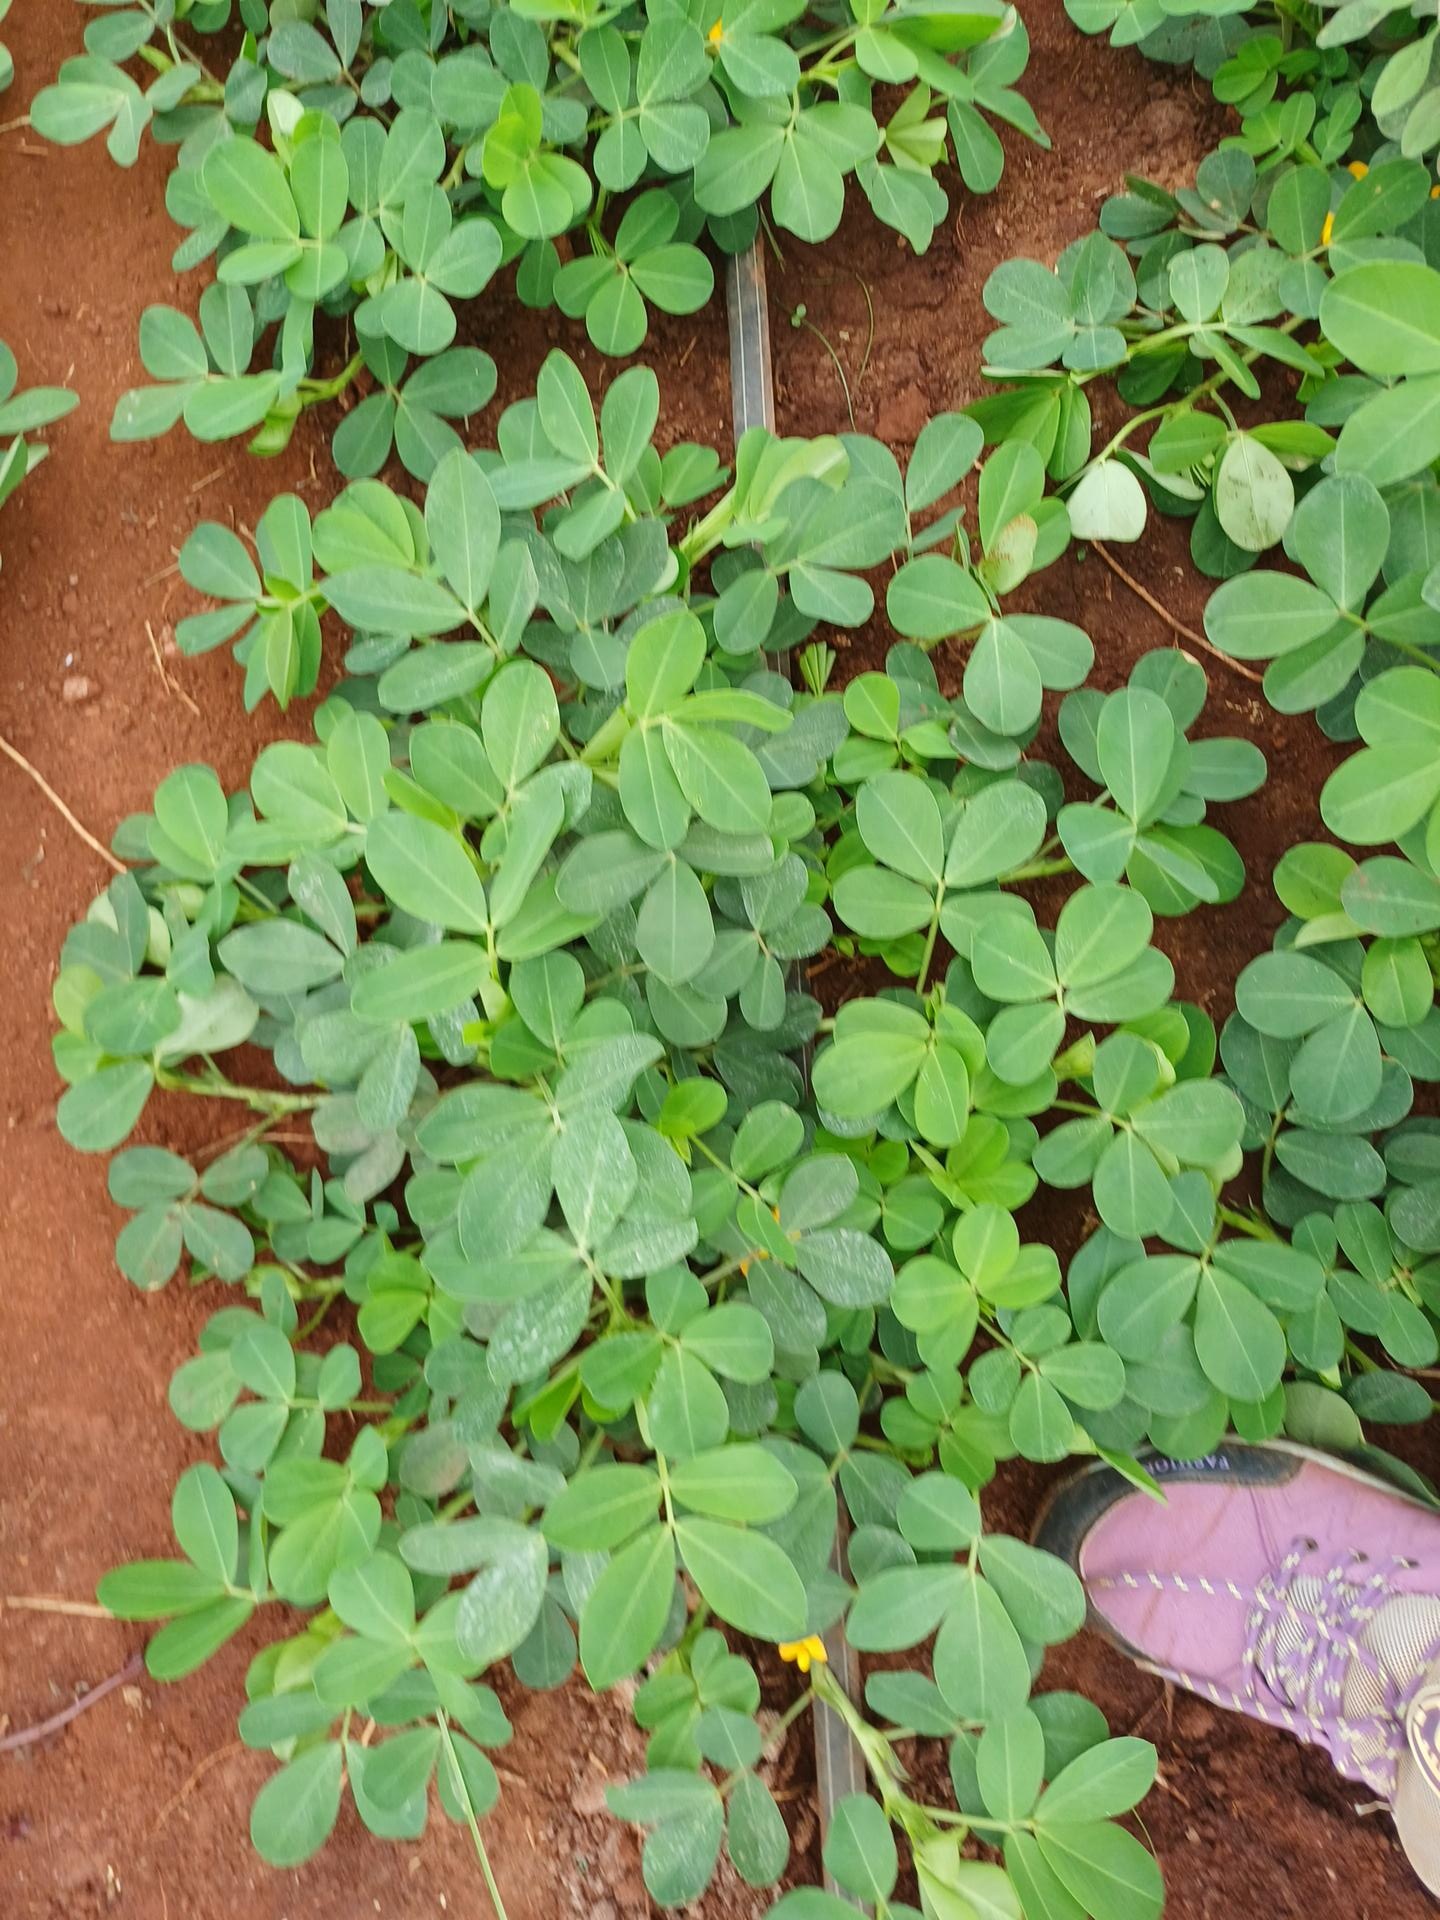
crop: groundnut
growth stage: flowering
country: Kenya
